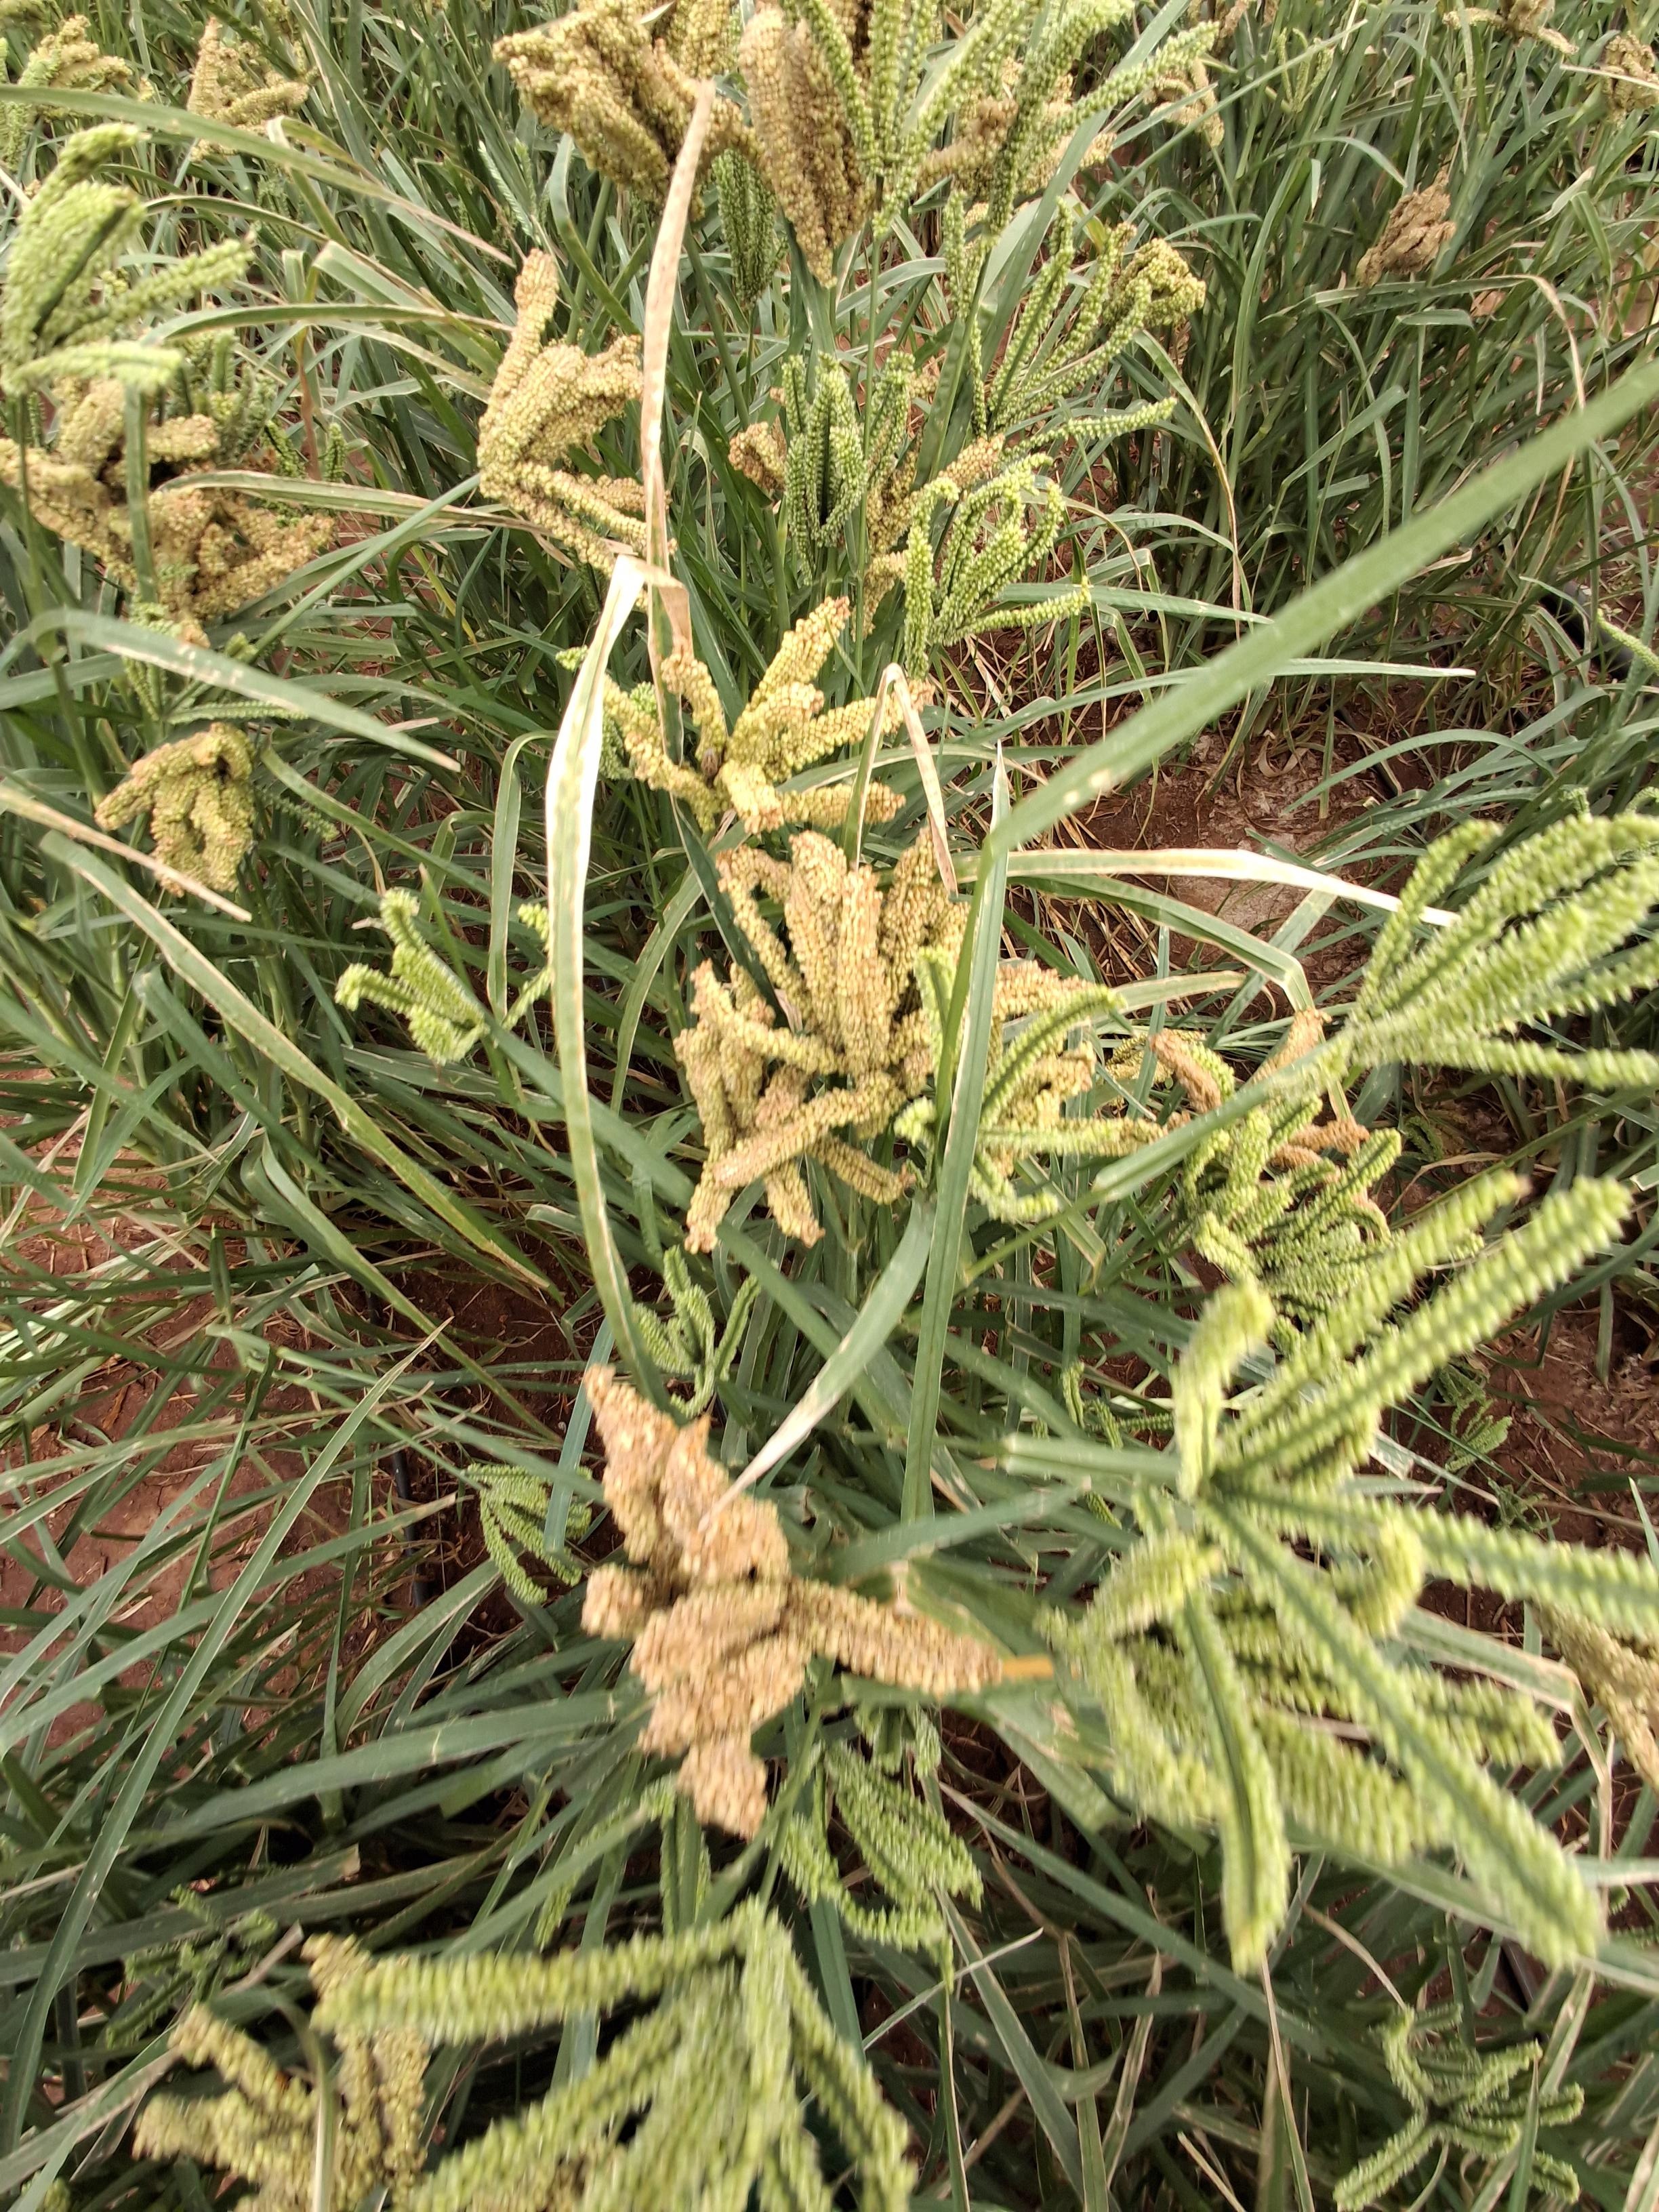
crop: finger millet
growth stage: filling grain
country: Kenya
